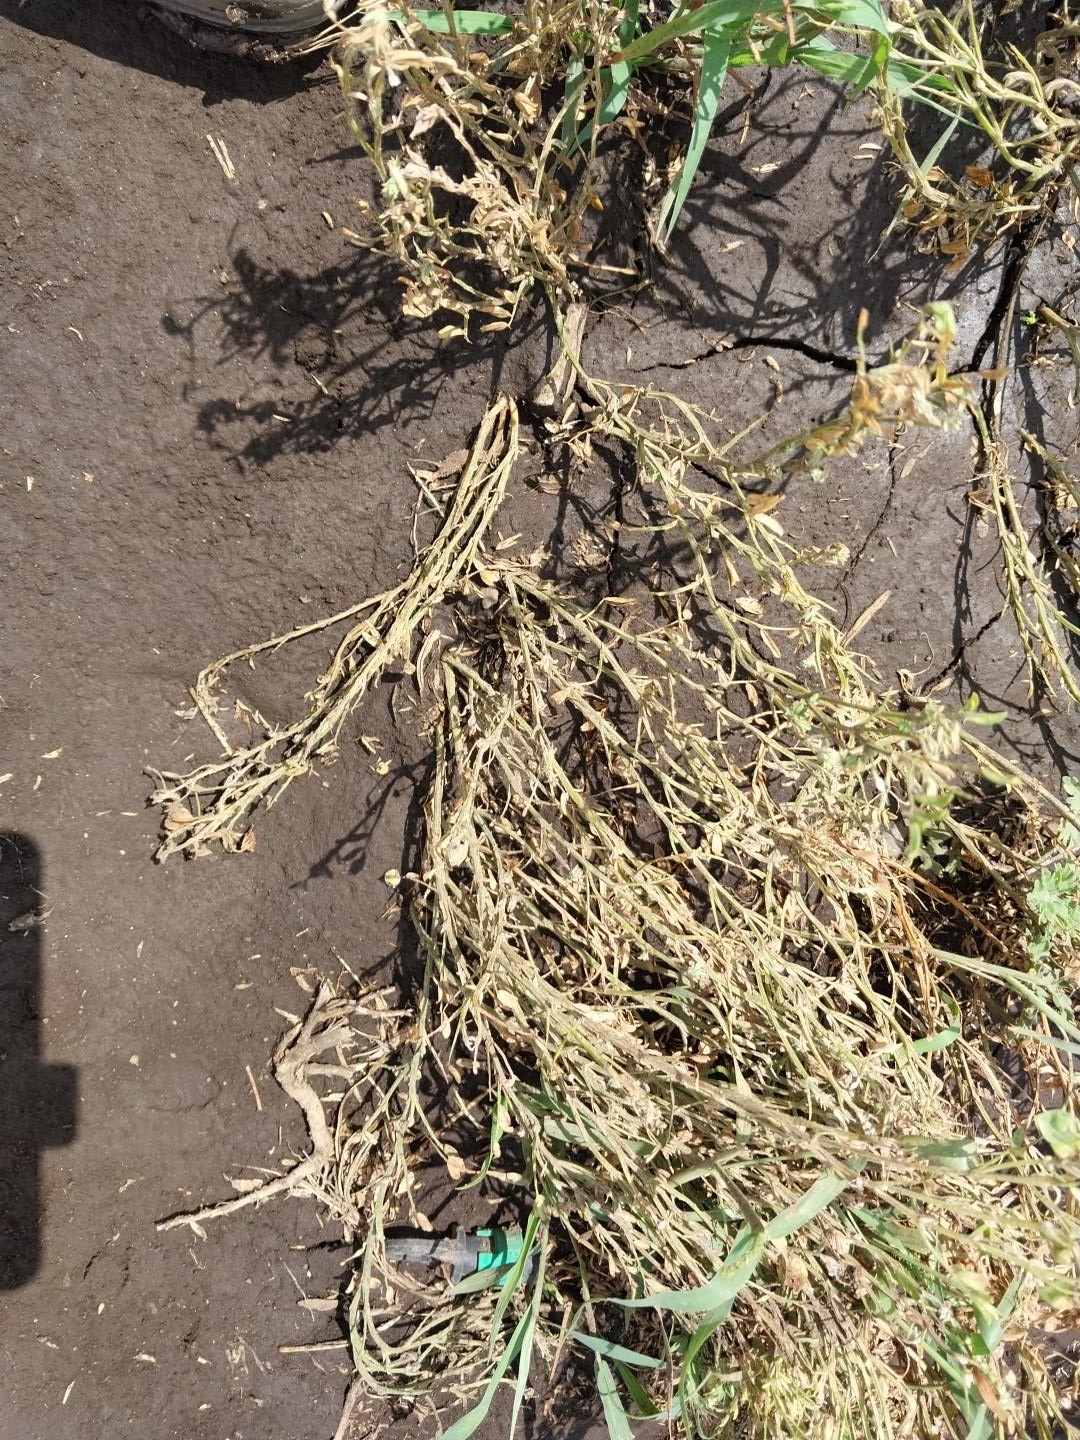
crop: lentil
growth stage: development pod
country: Tanzania
